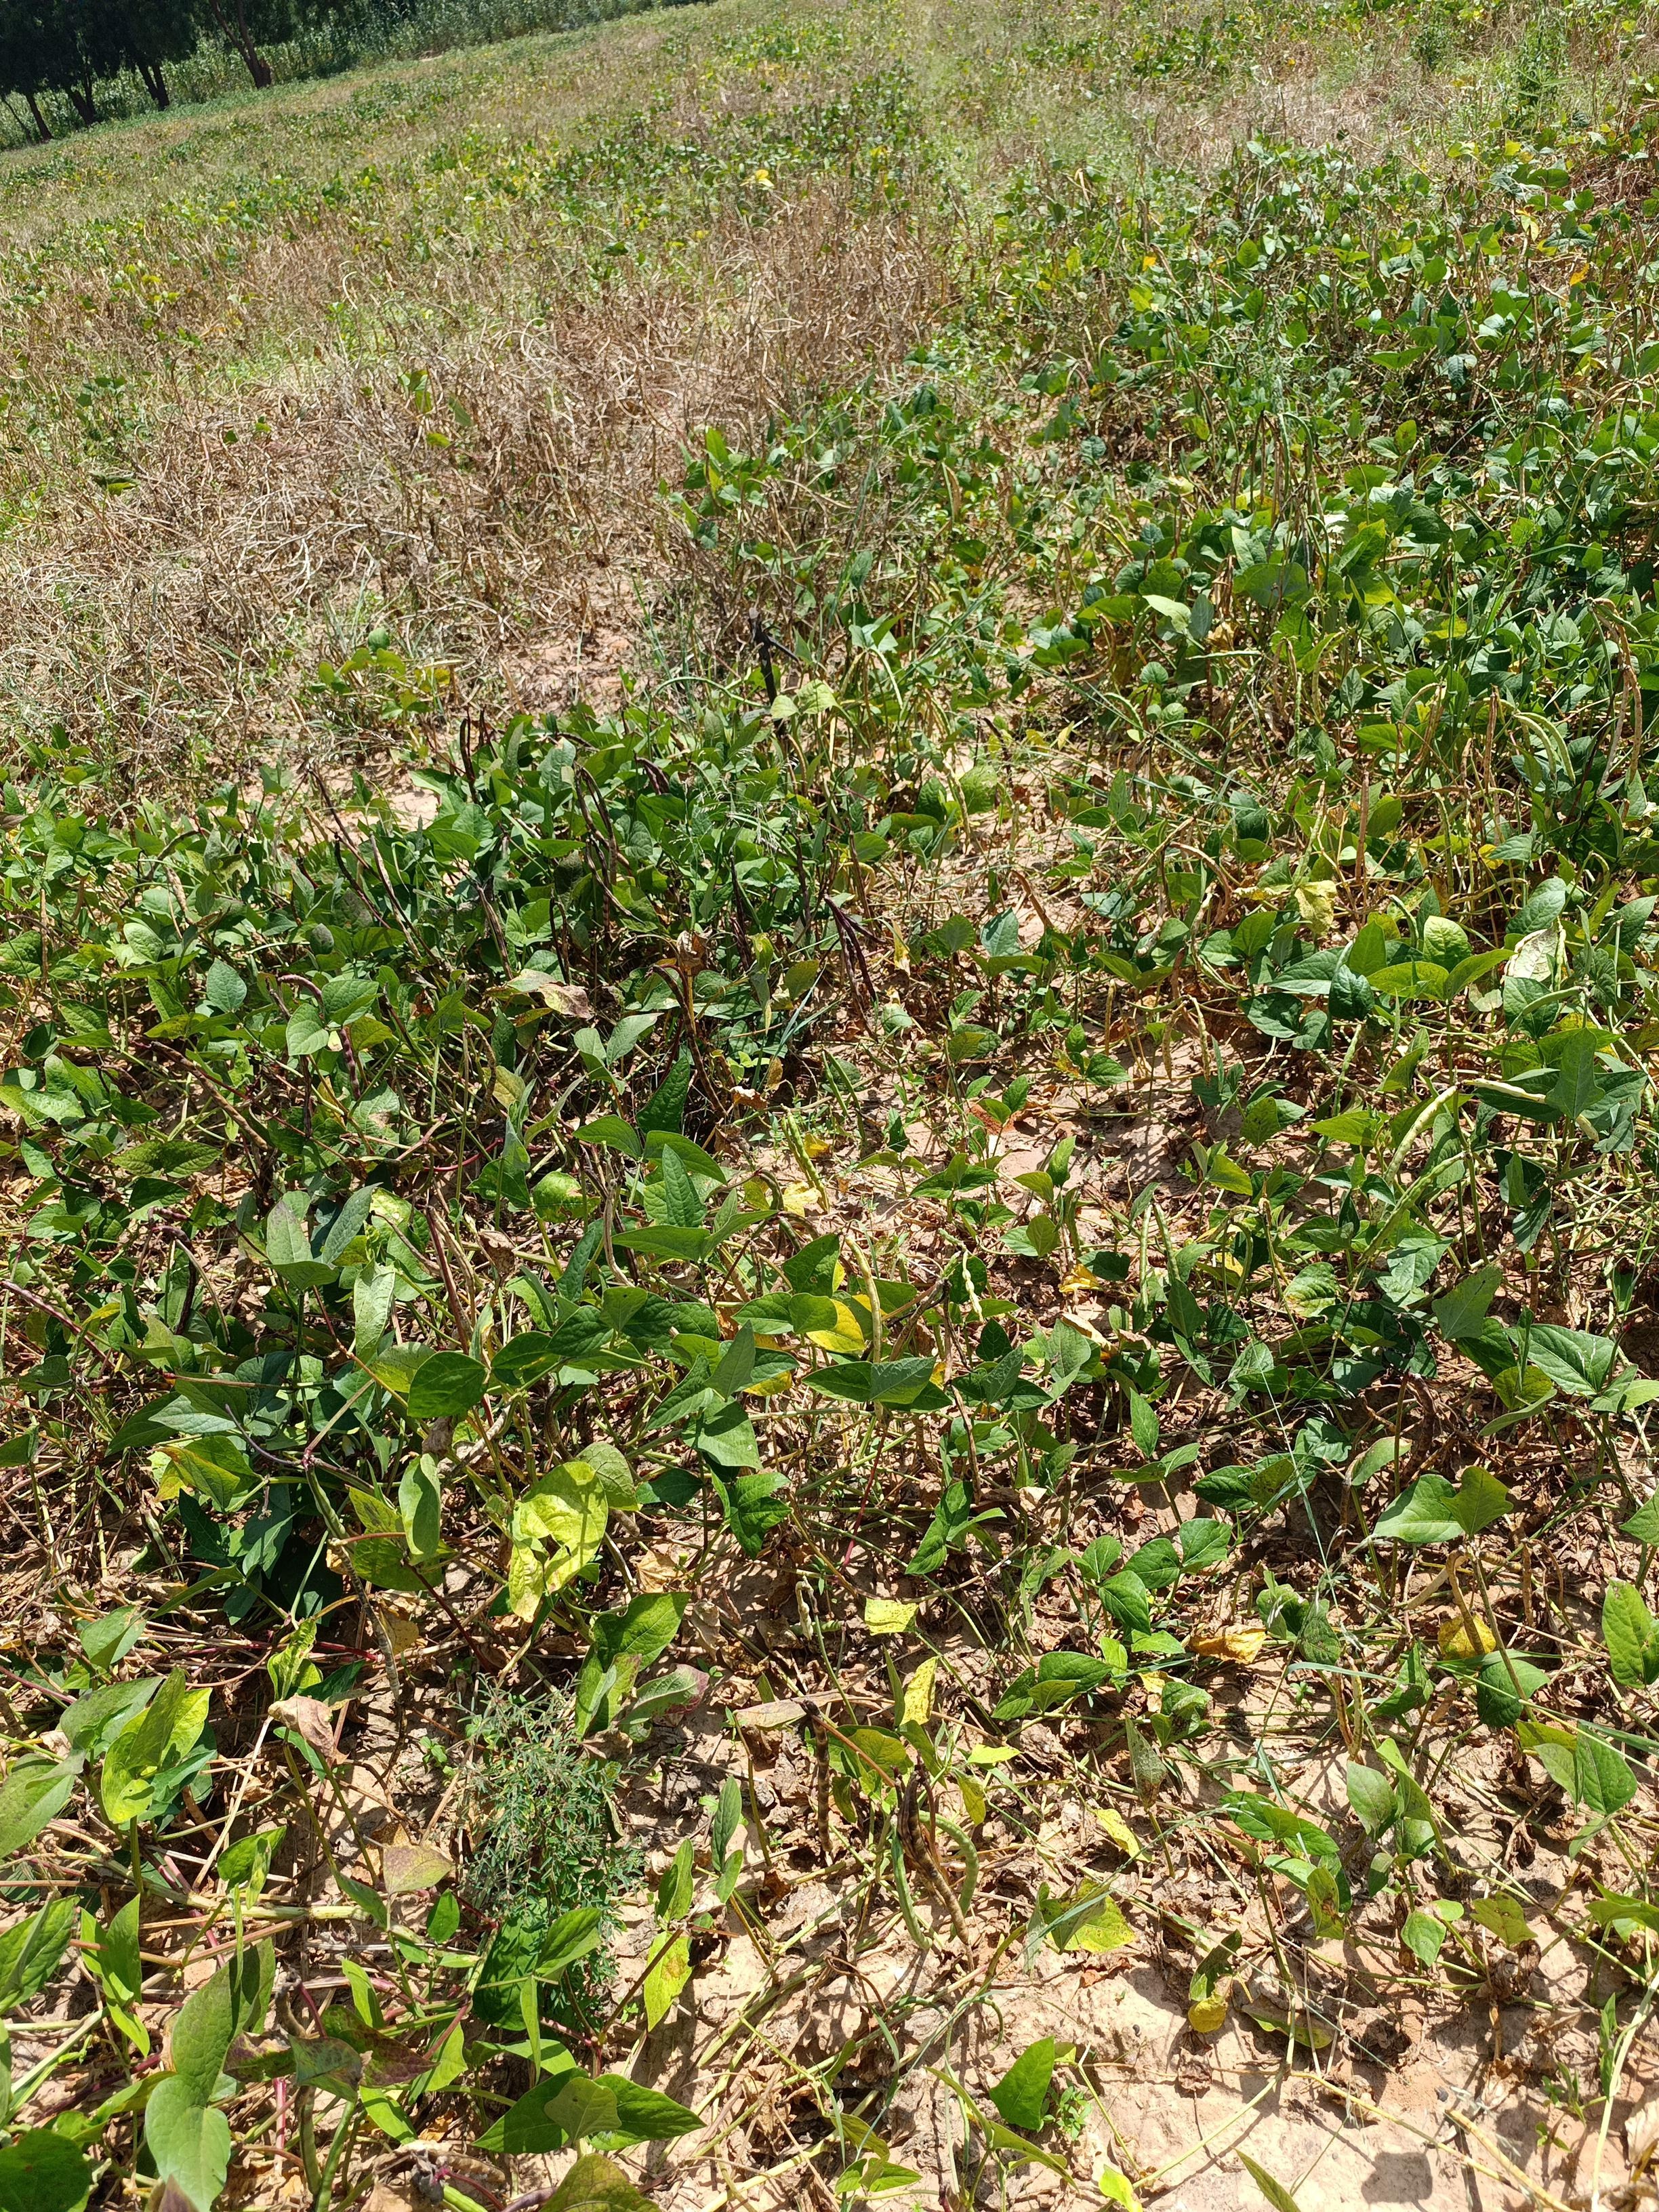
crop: cowpea
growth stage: maturity
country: Nigeria
